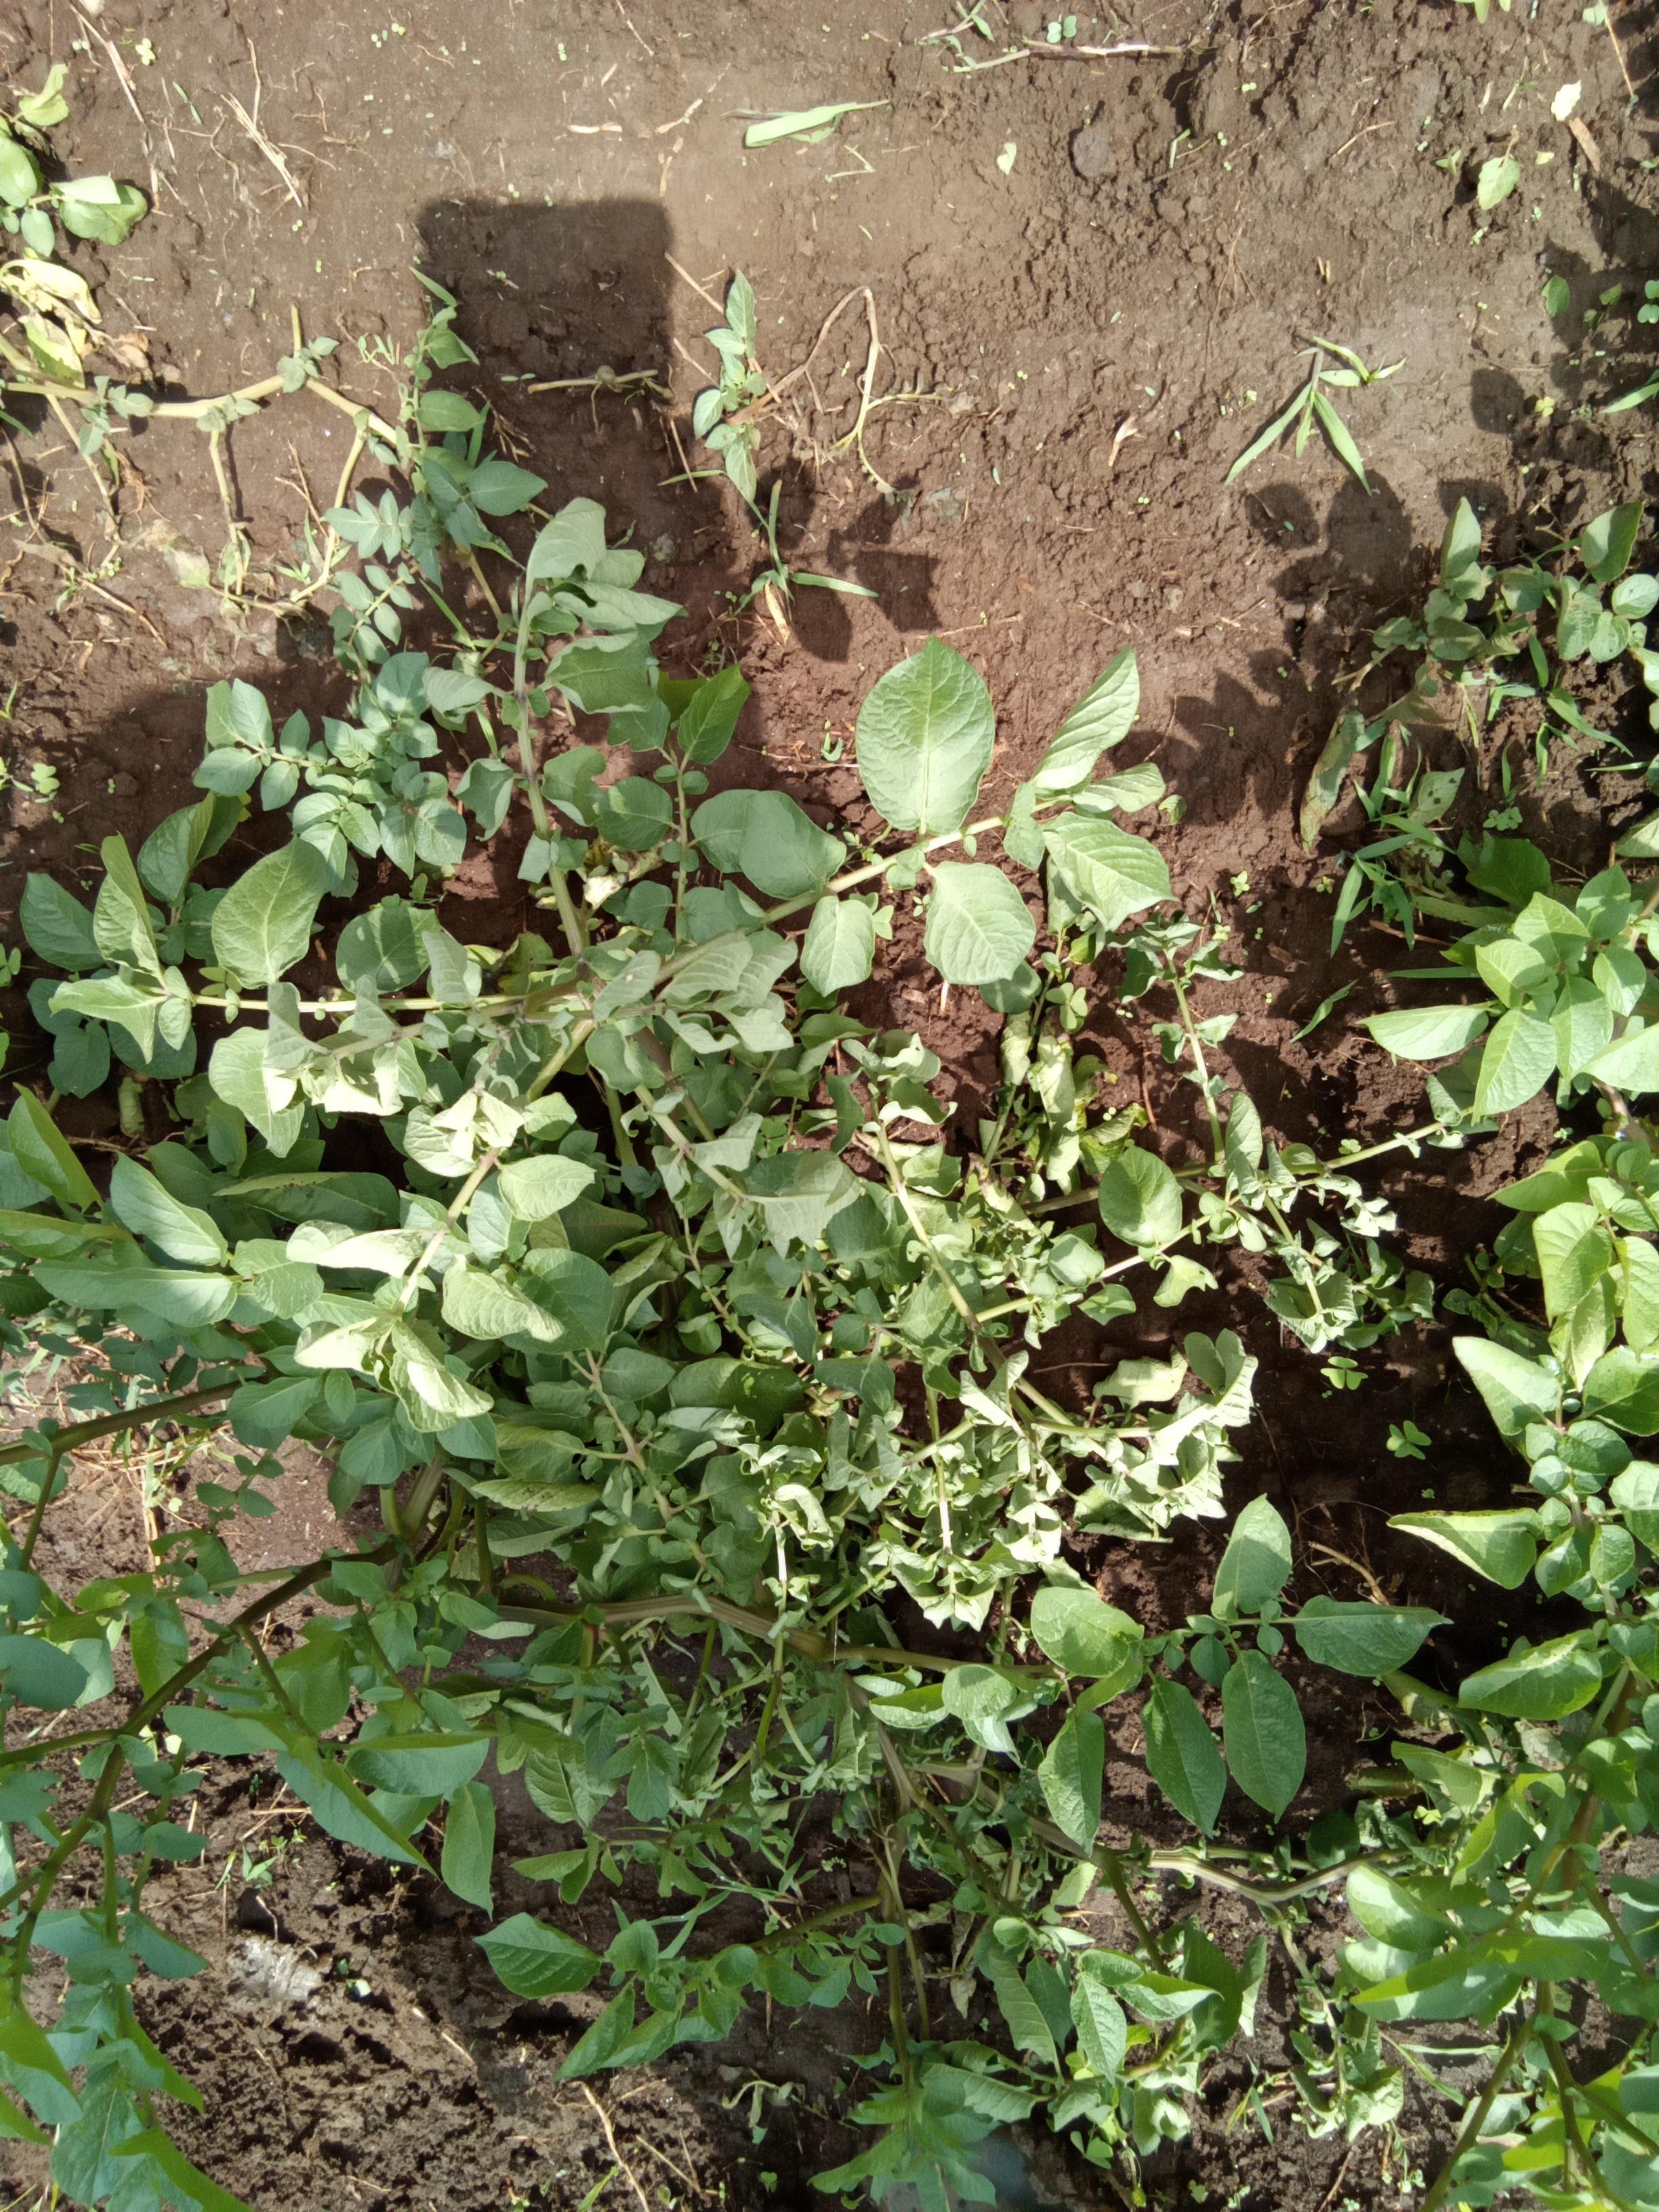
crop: potato
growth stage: vegetative
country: Kenya
